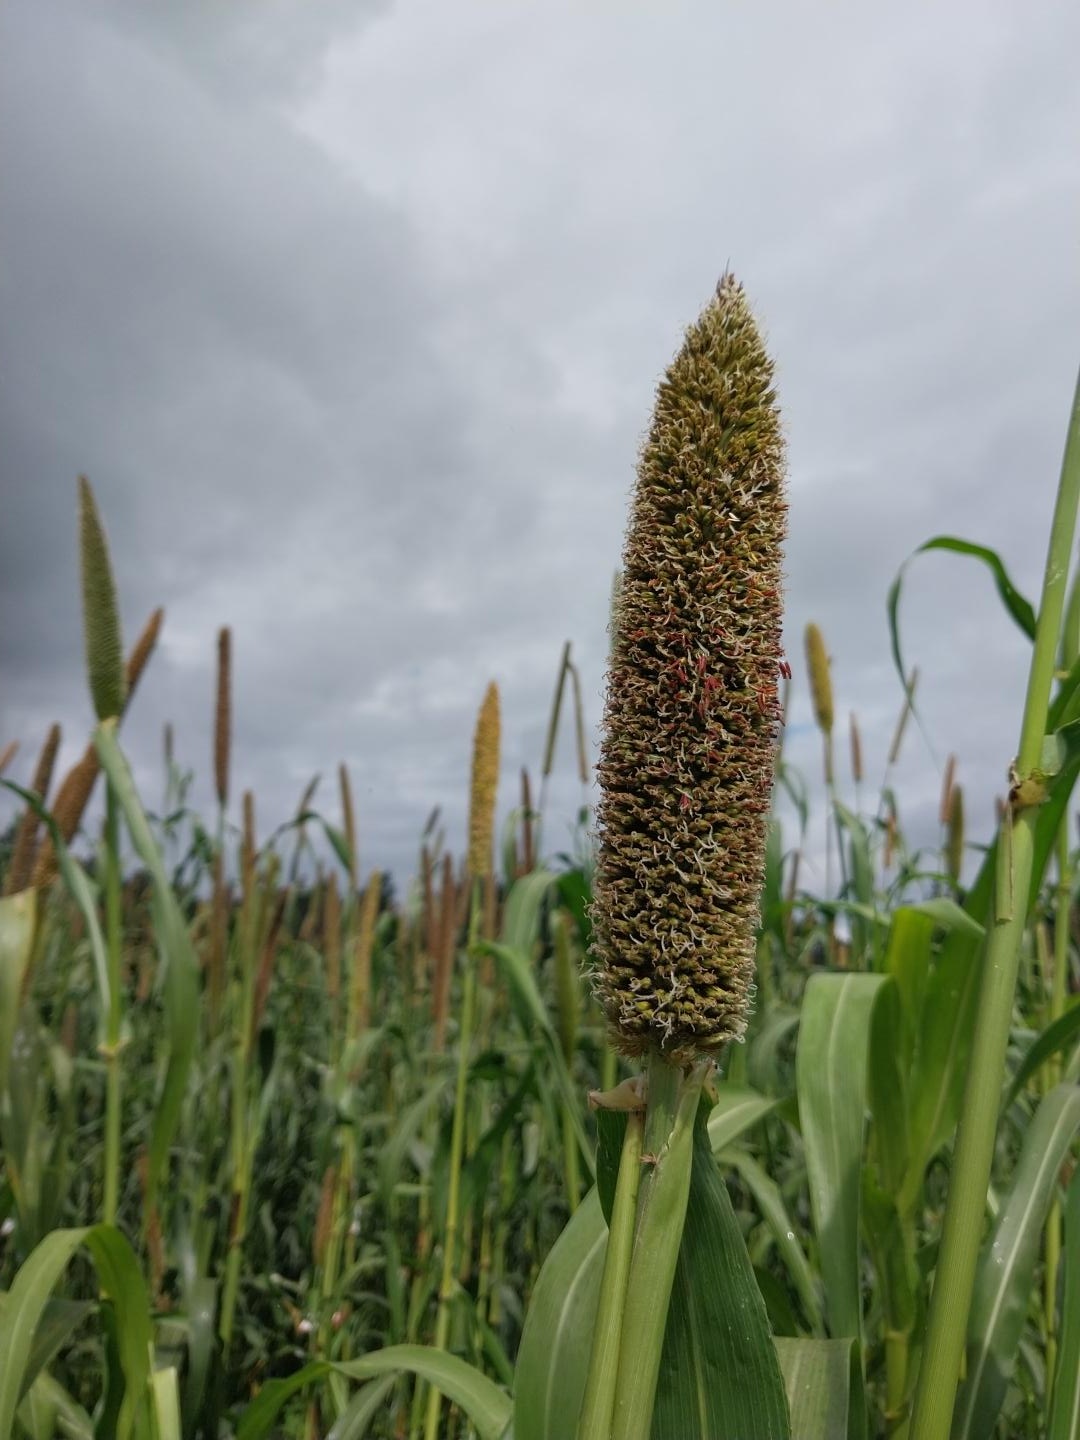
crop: pearl millet
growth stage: heading tuber
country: Tanzania
